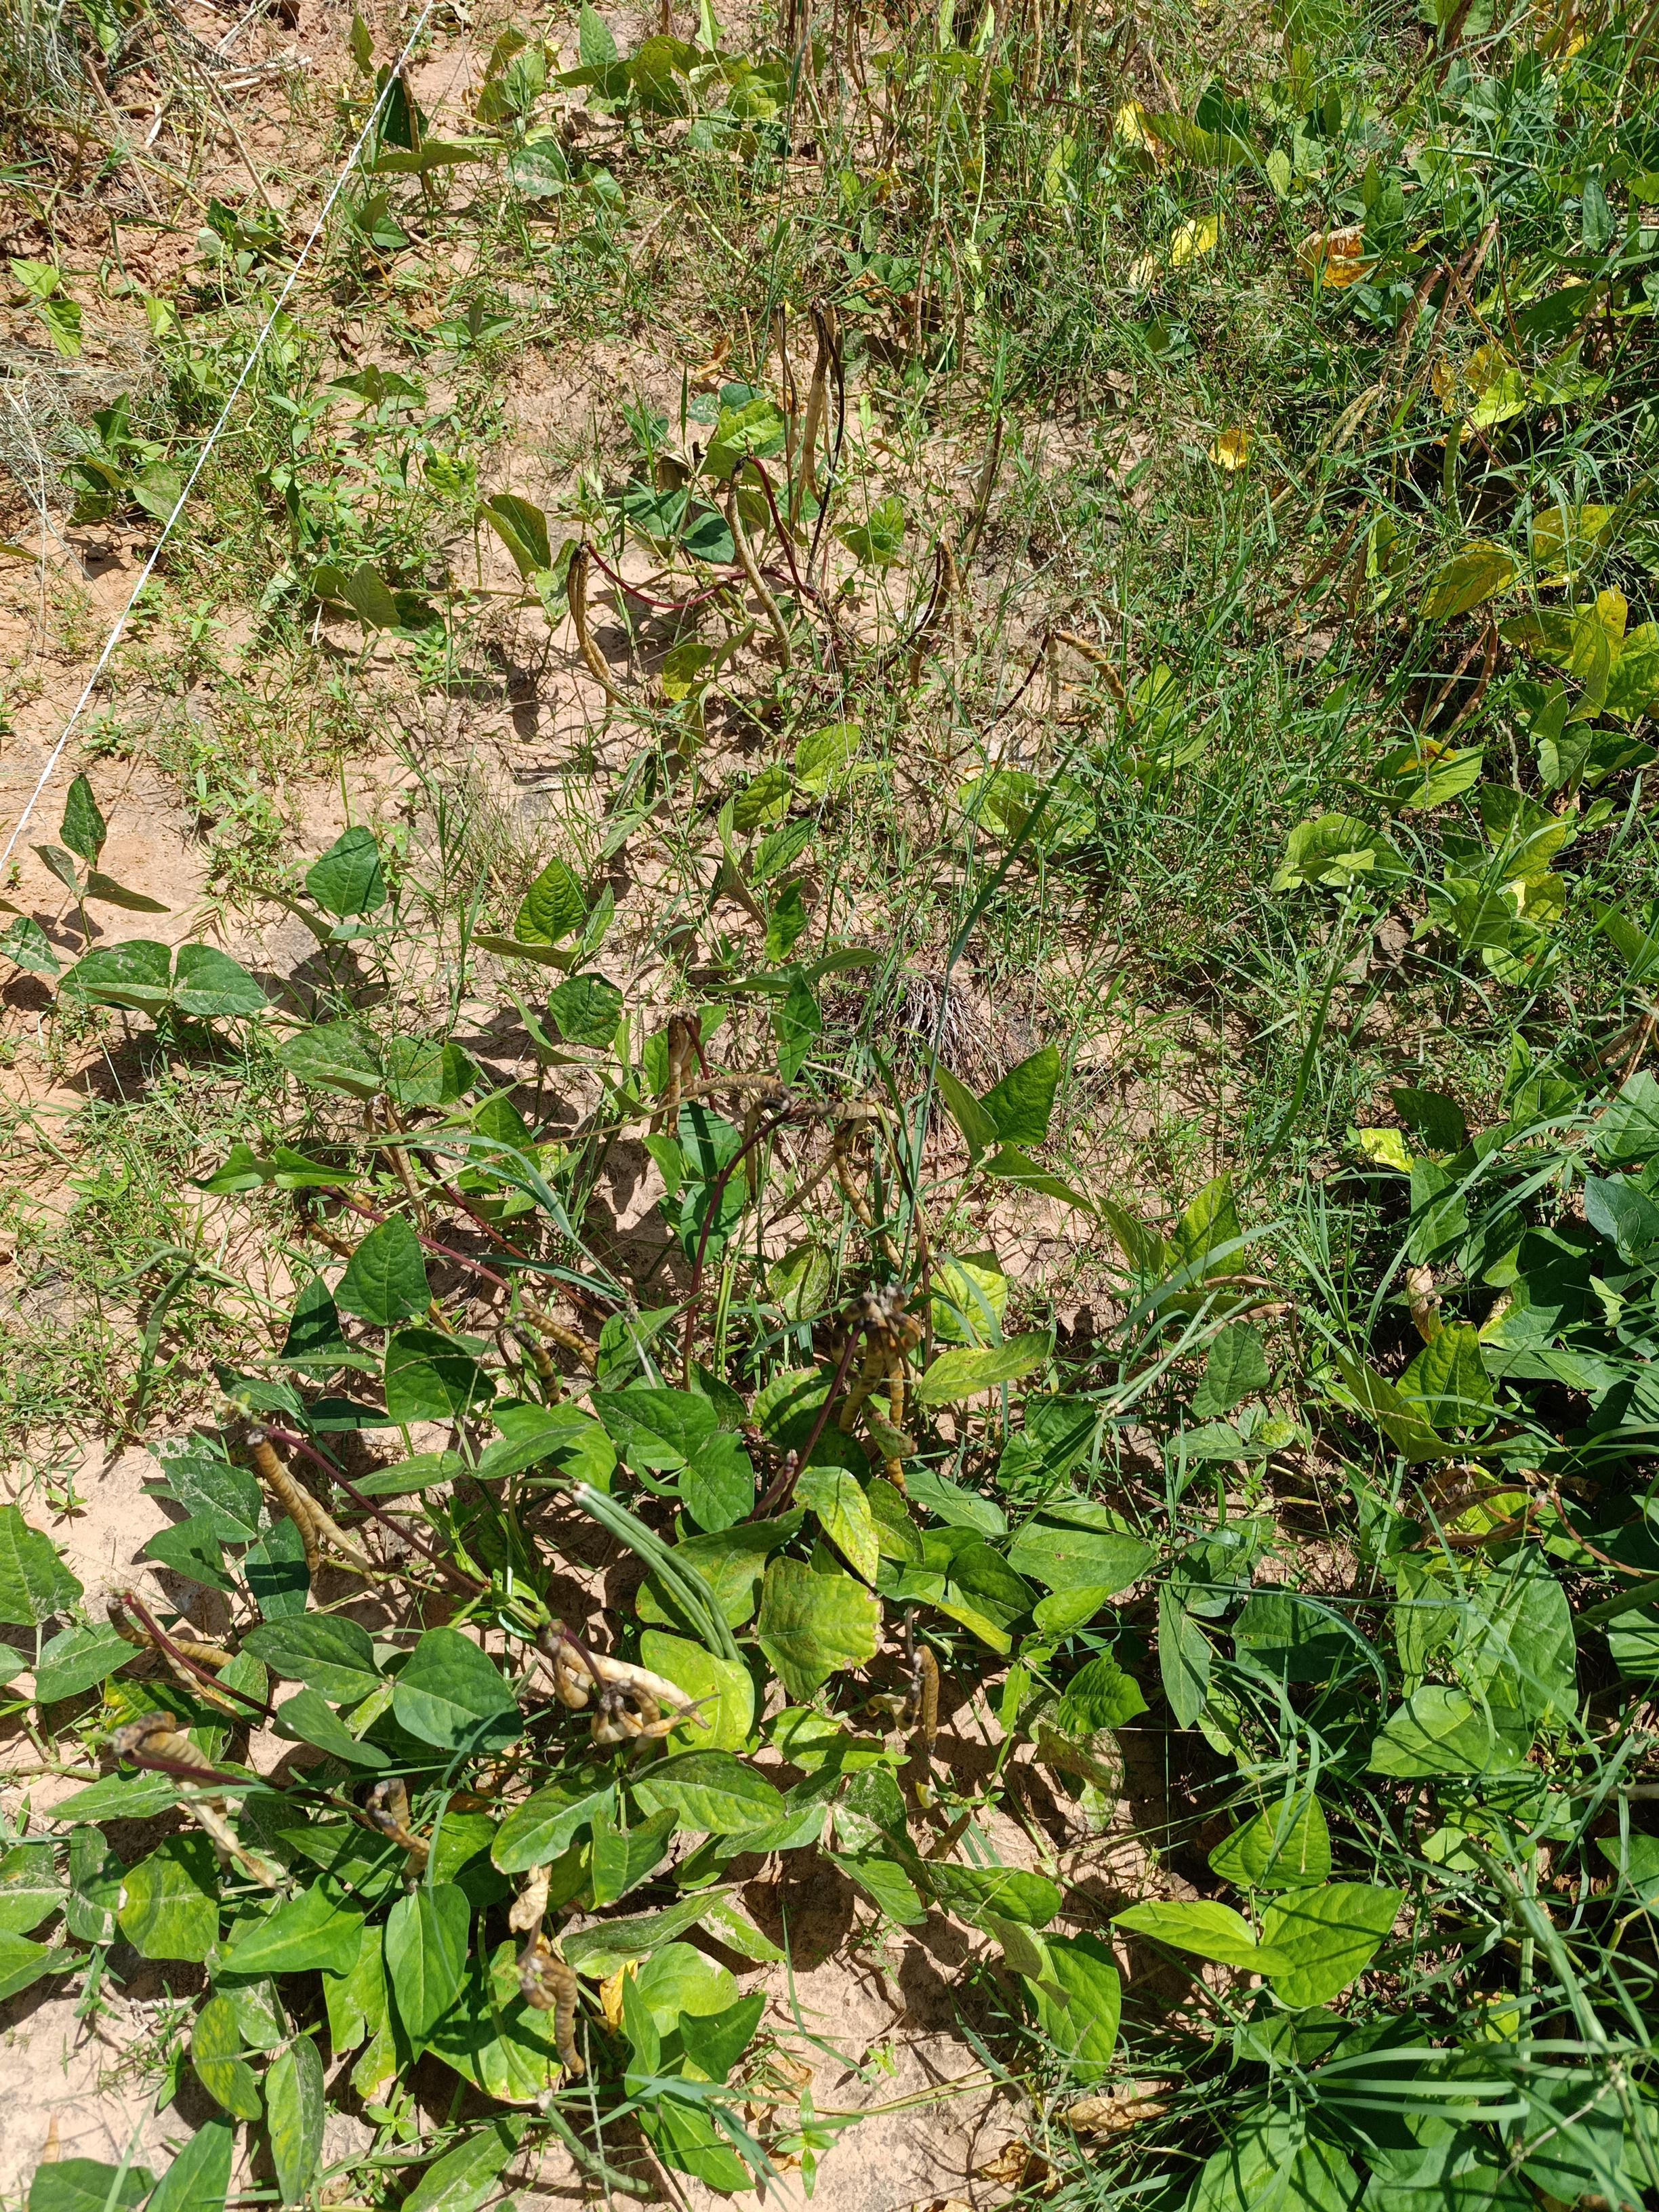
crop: cowpea
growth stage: maturity
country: Nigeria
